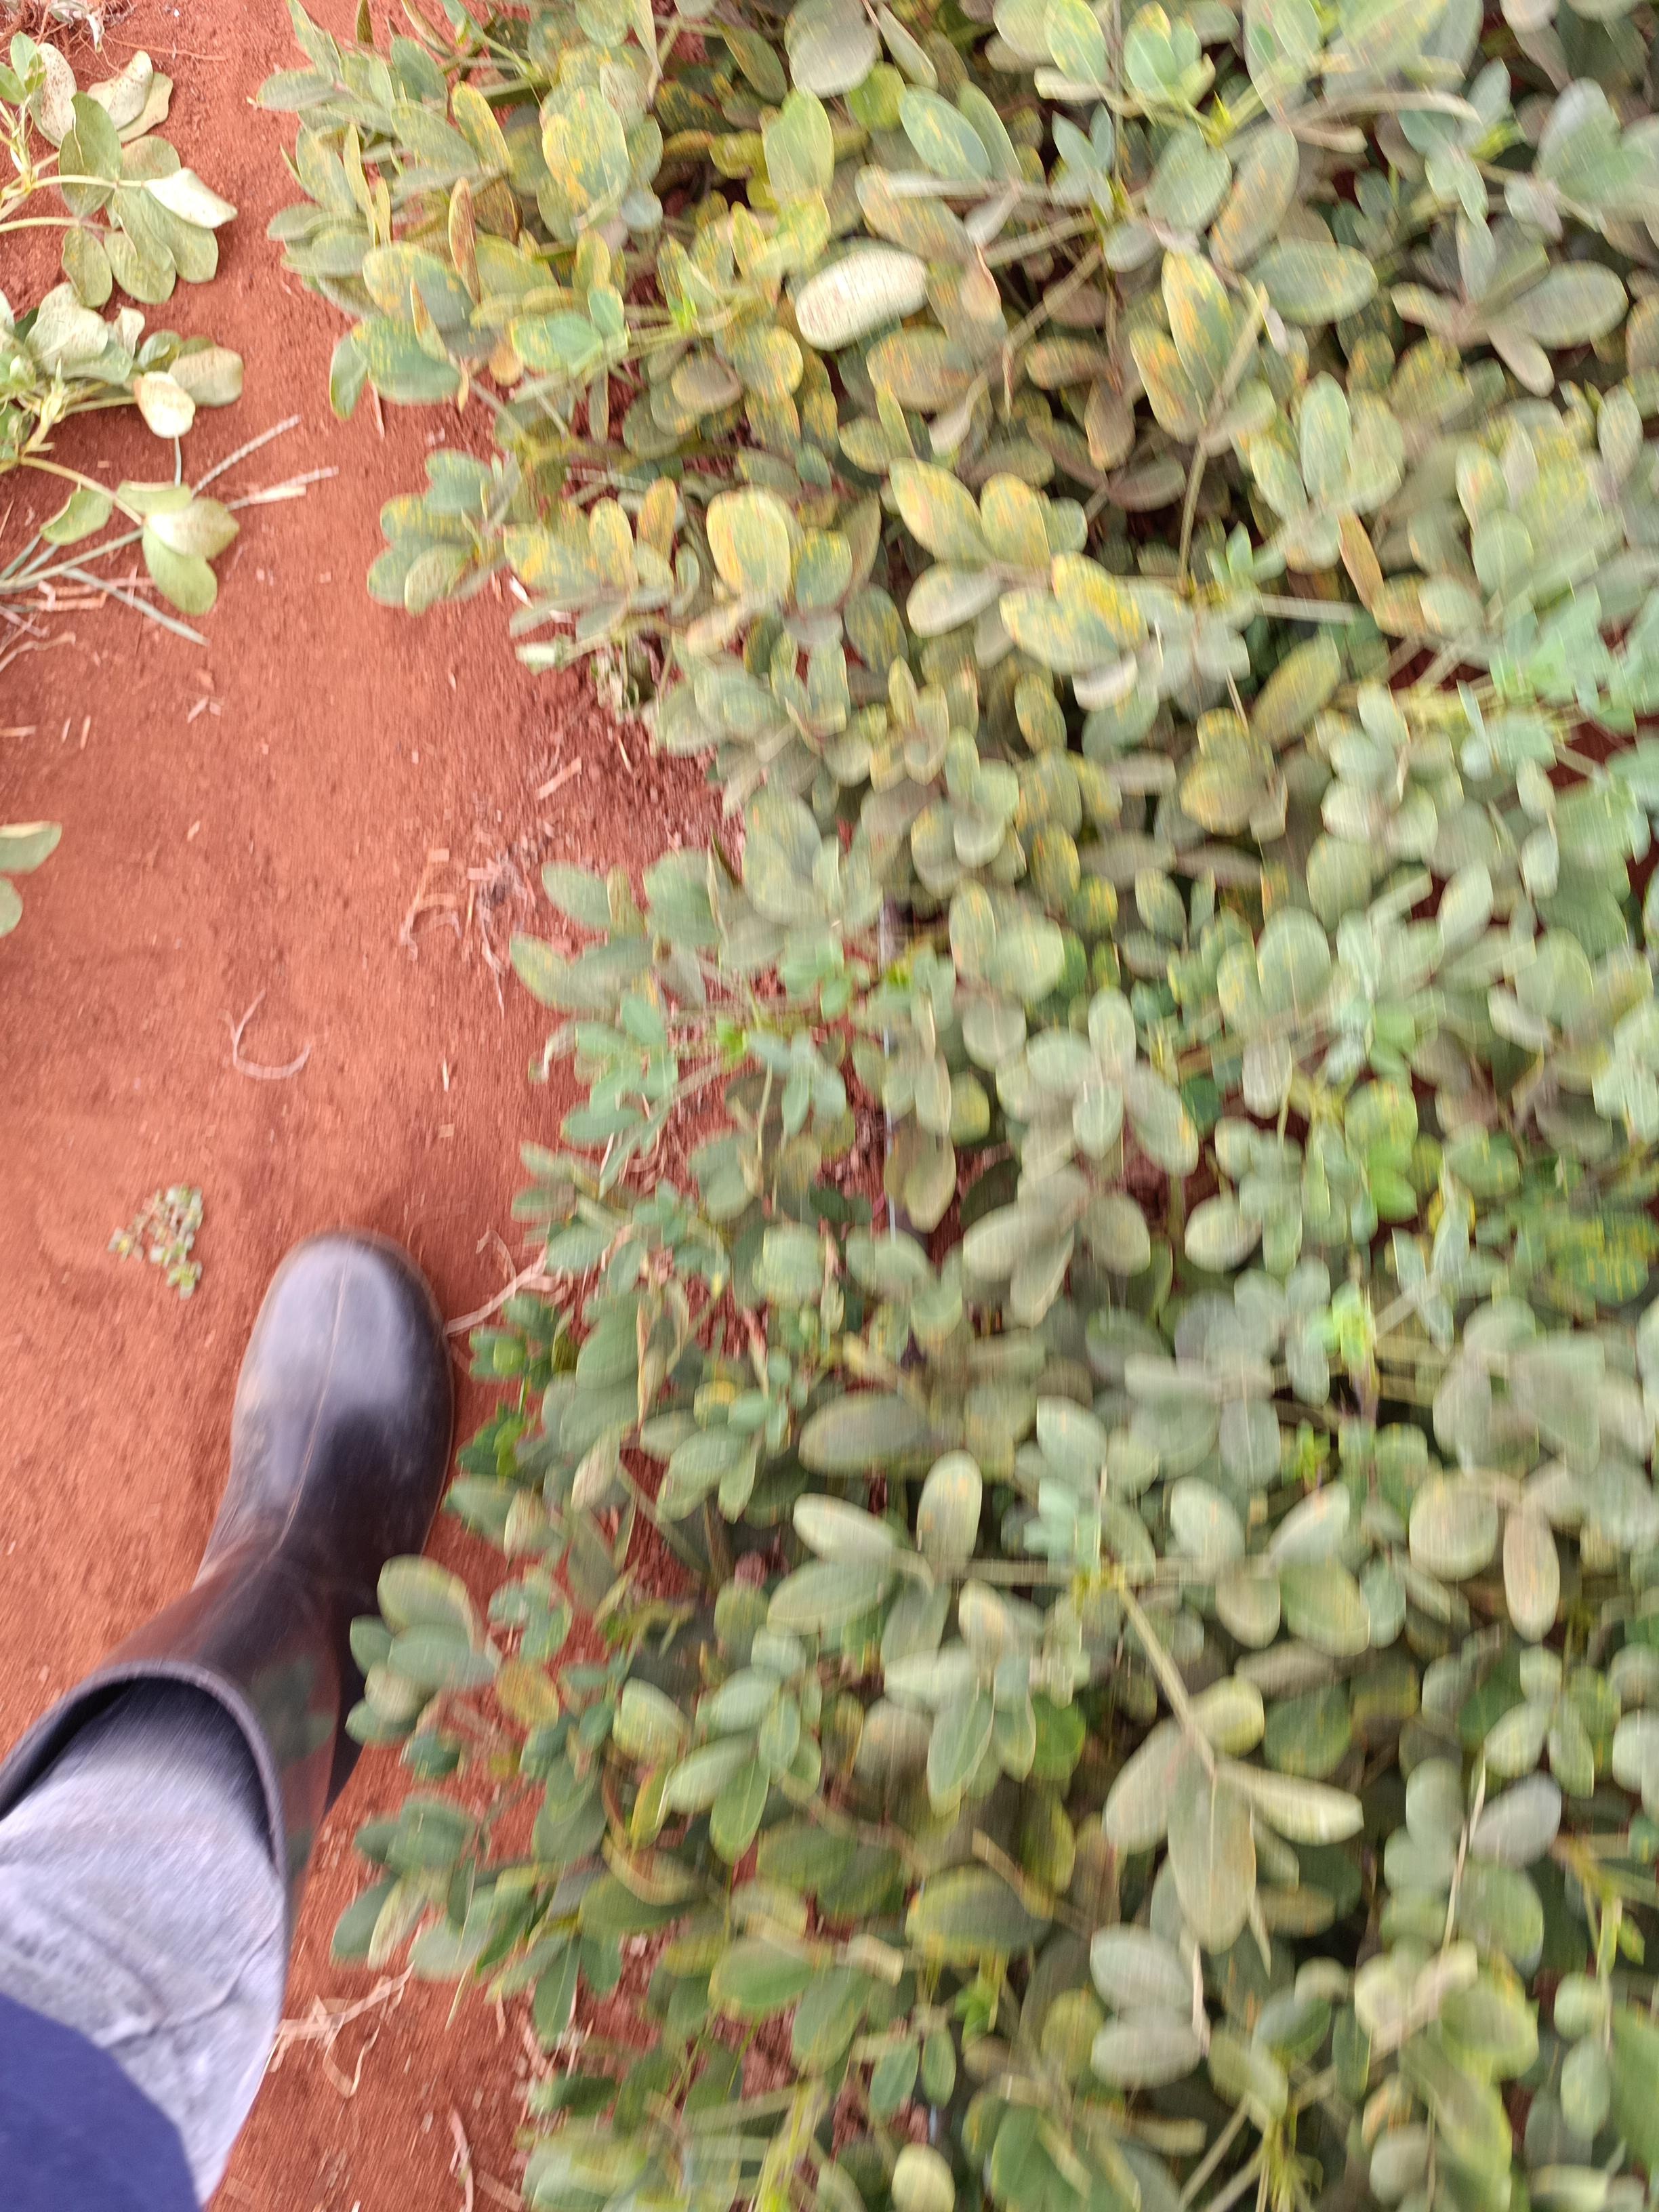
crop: groundnut
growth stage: pegging
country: Kenya
